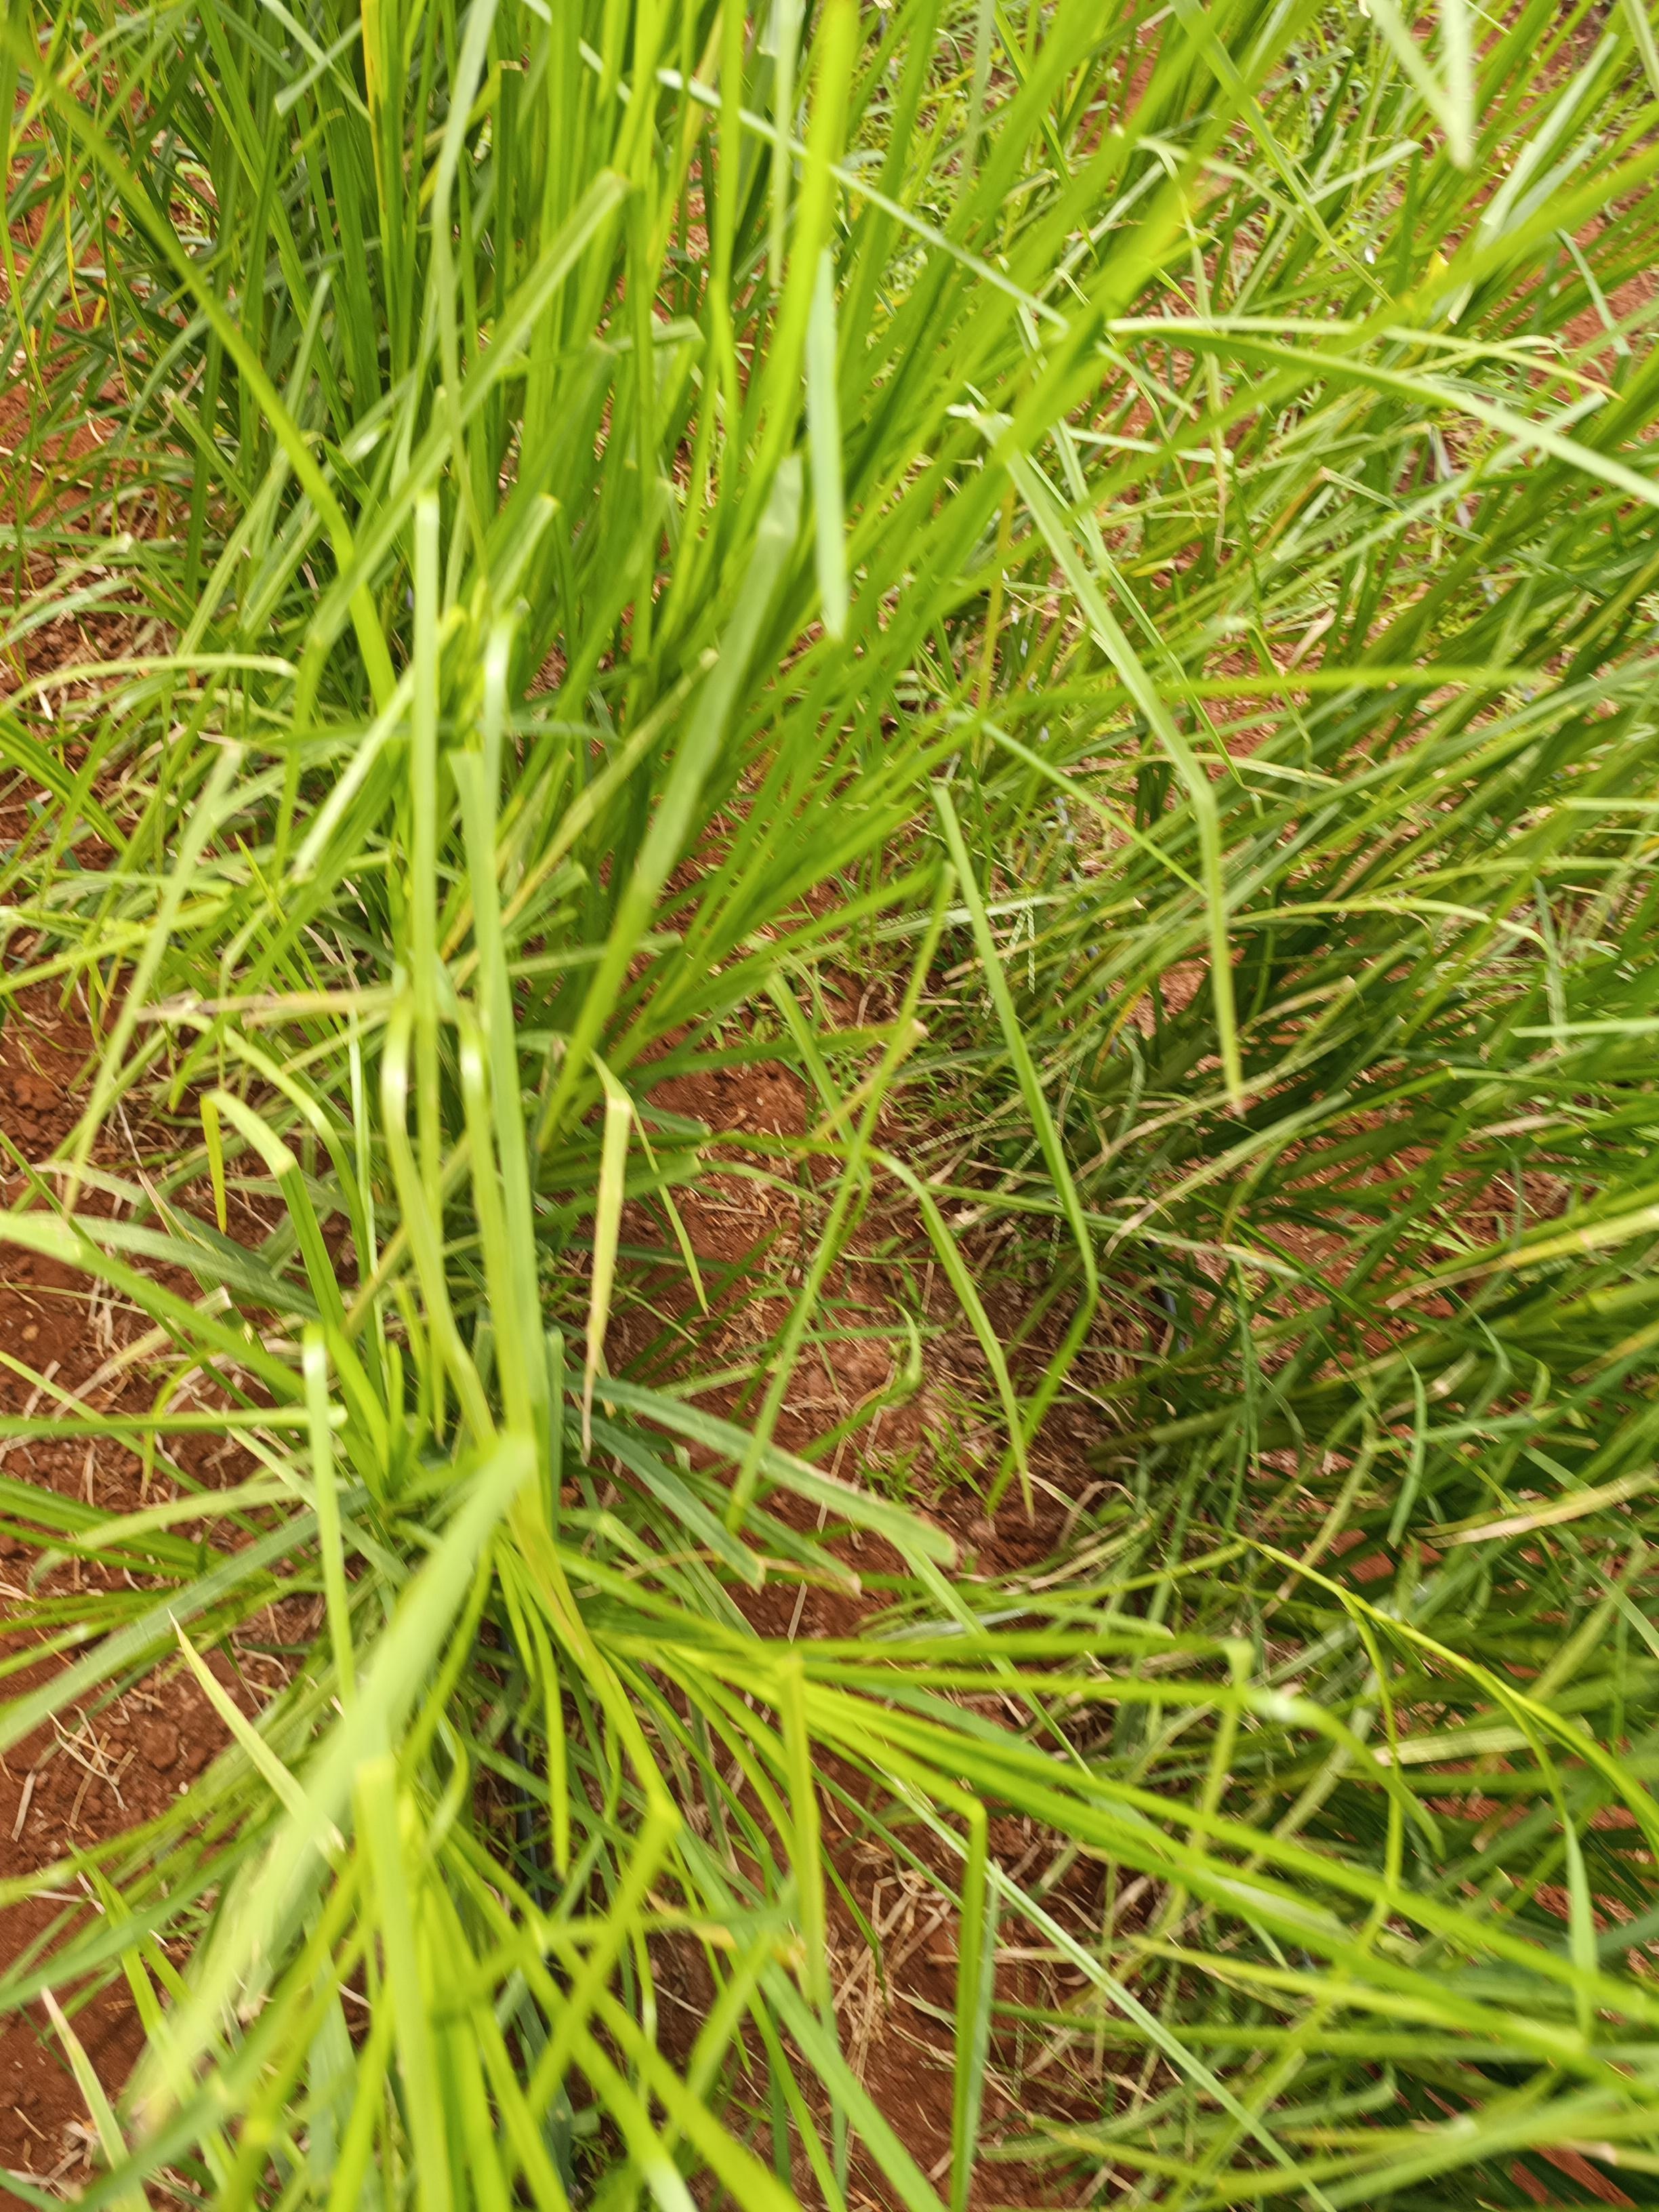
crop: finger millet
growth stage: vegetative
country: Kenya
